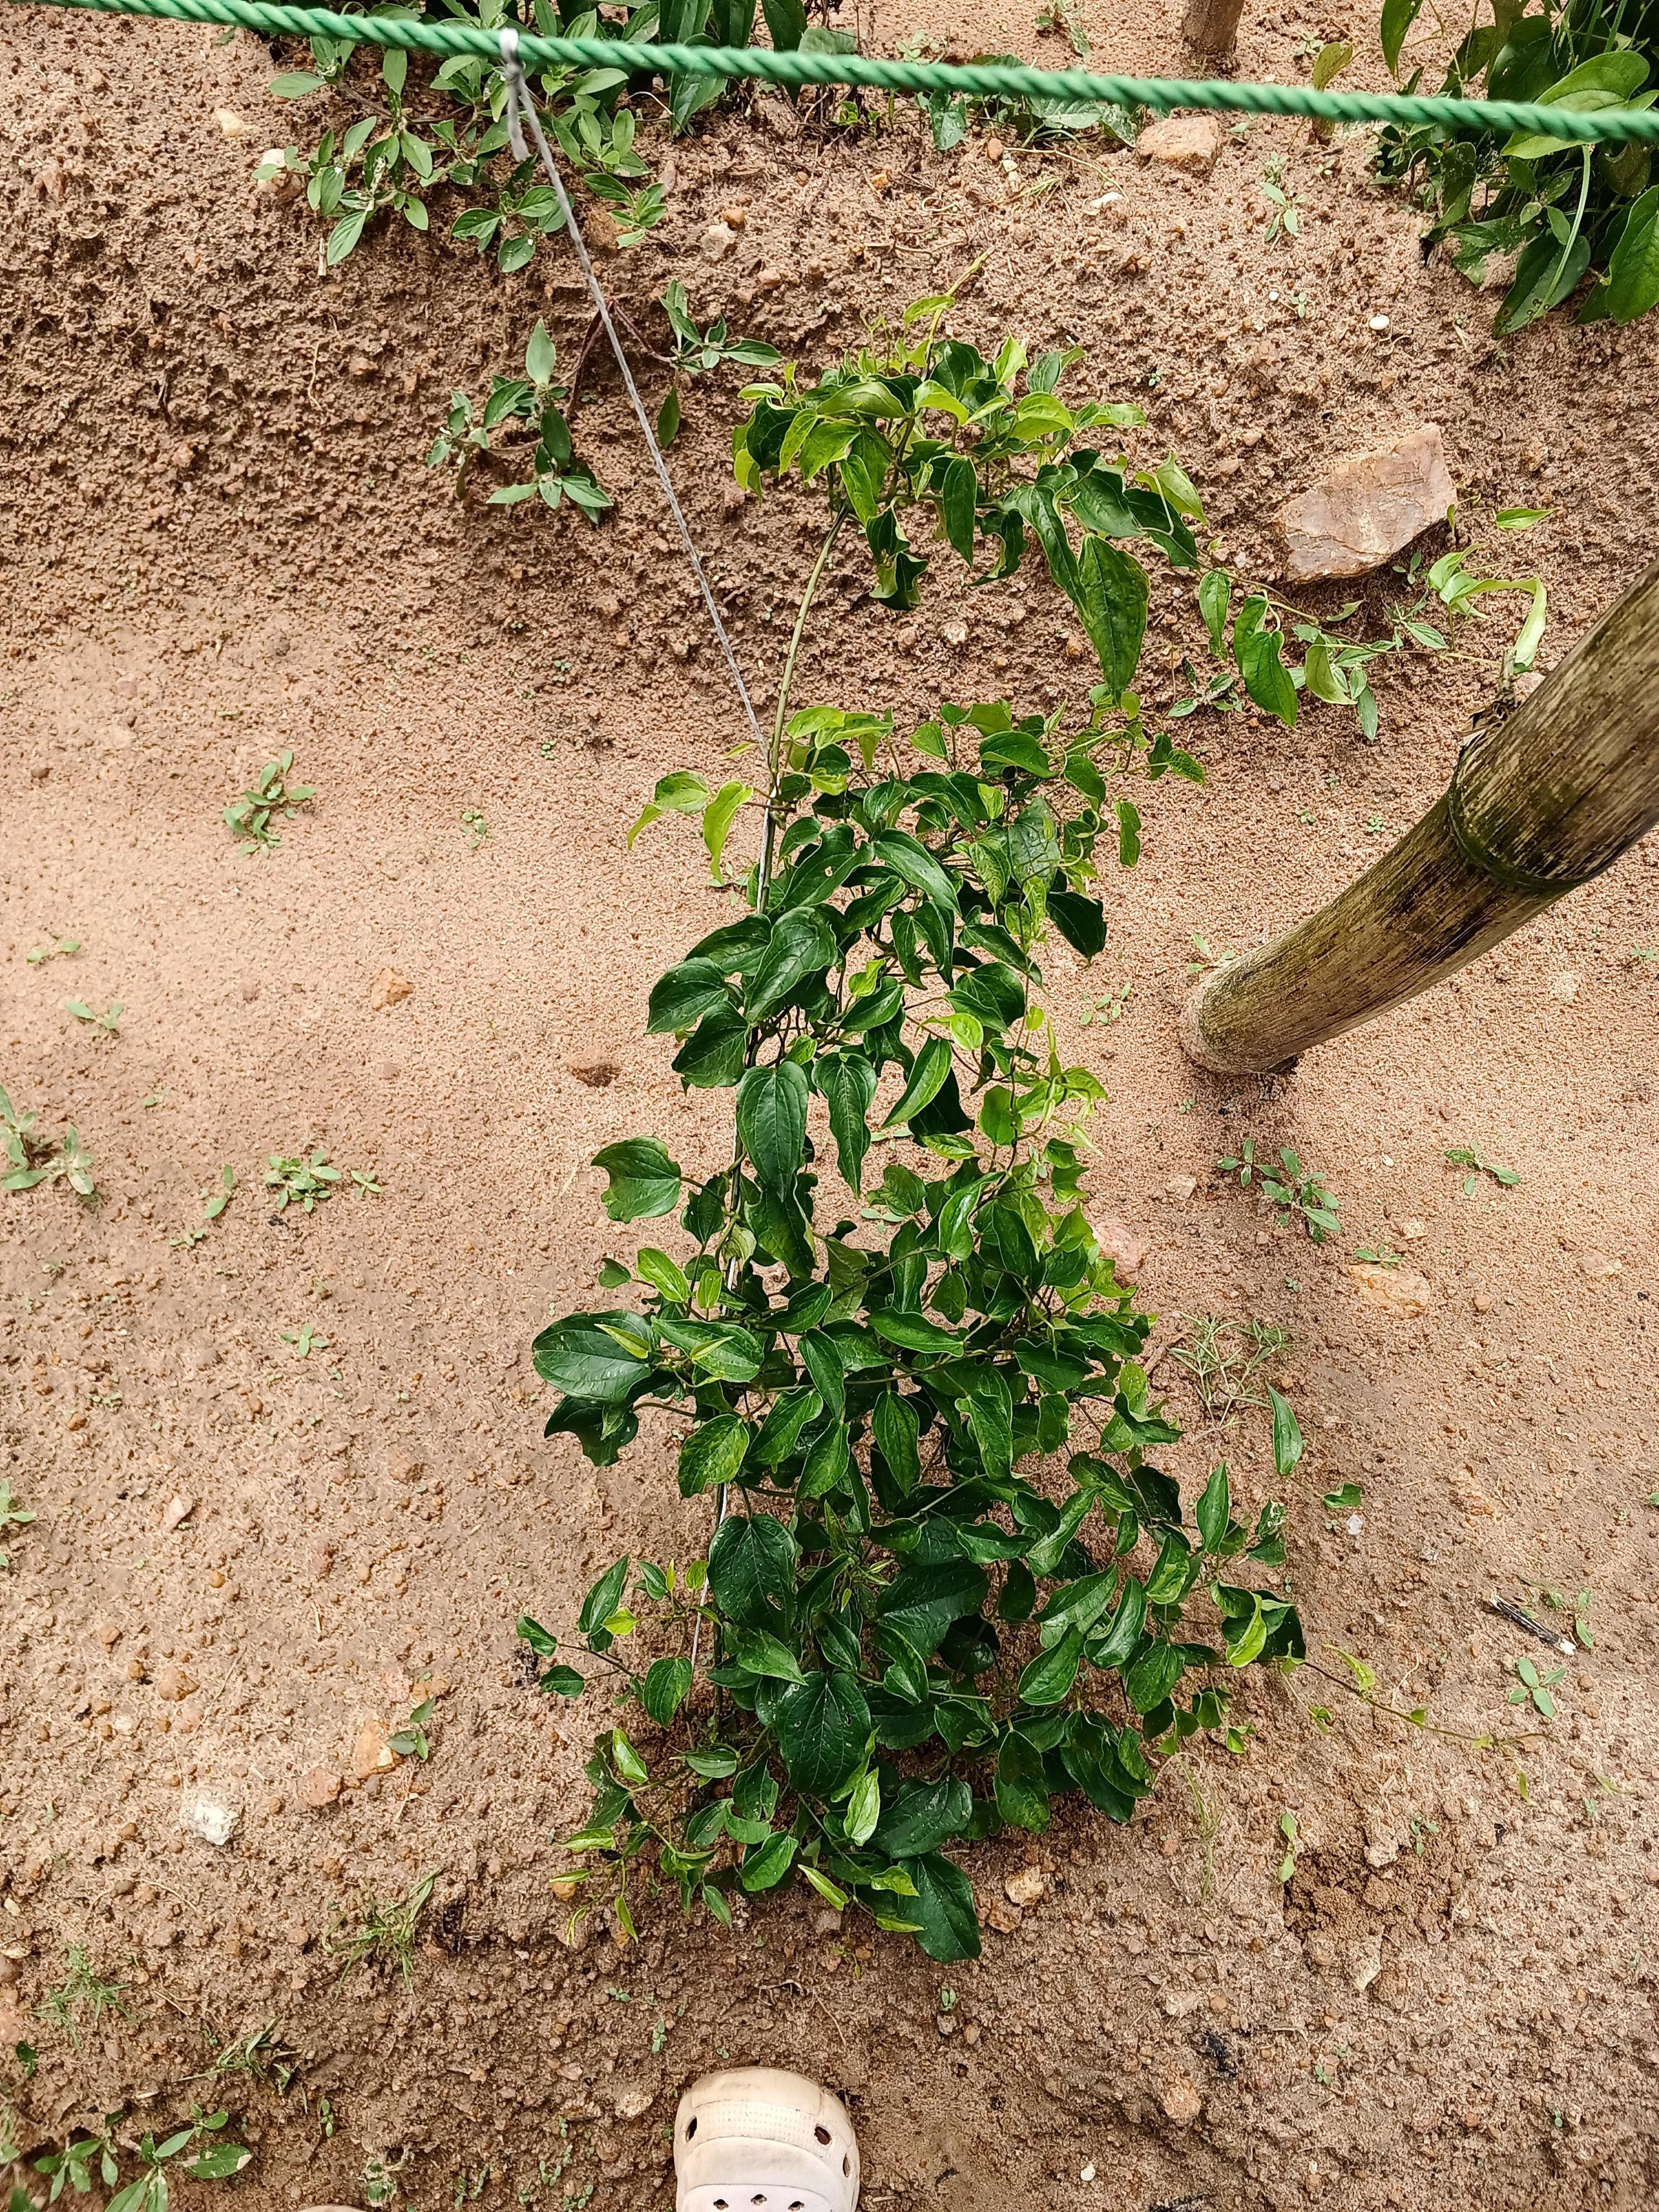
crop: yam
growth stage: vegetative
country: Nigeria
